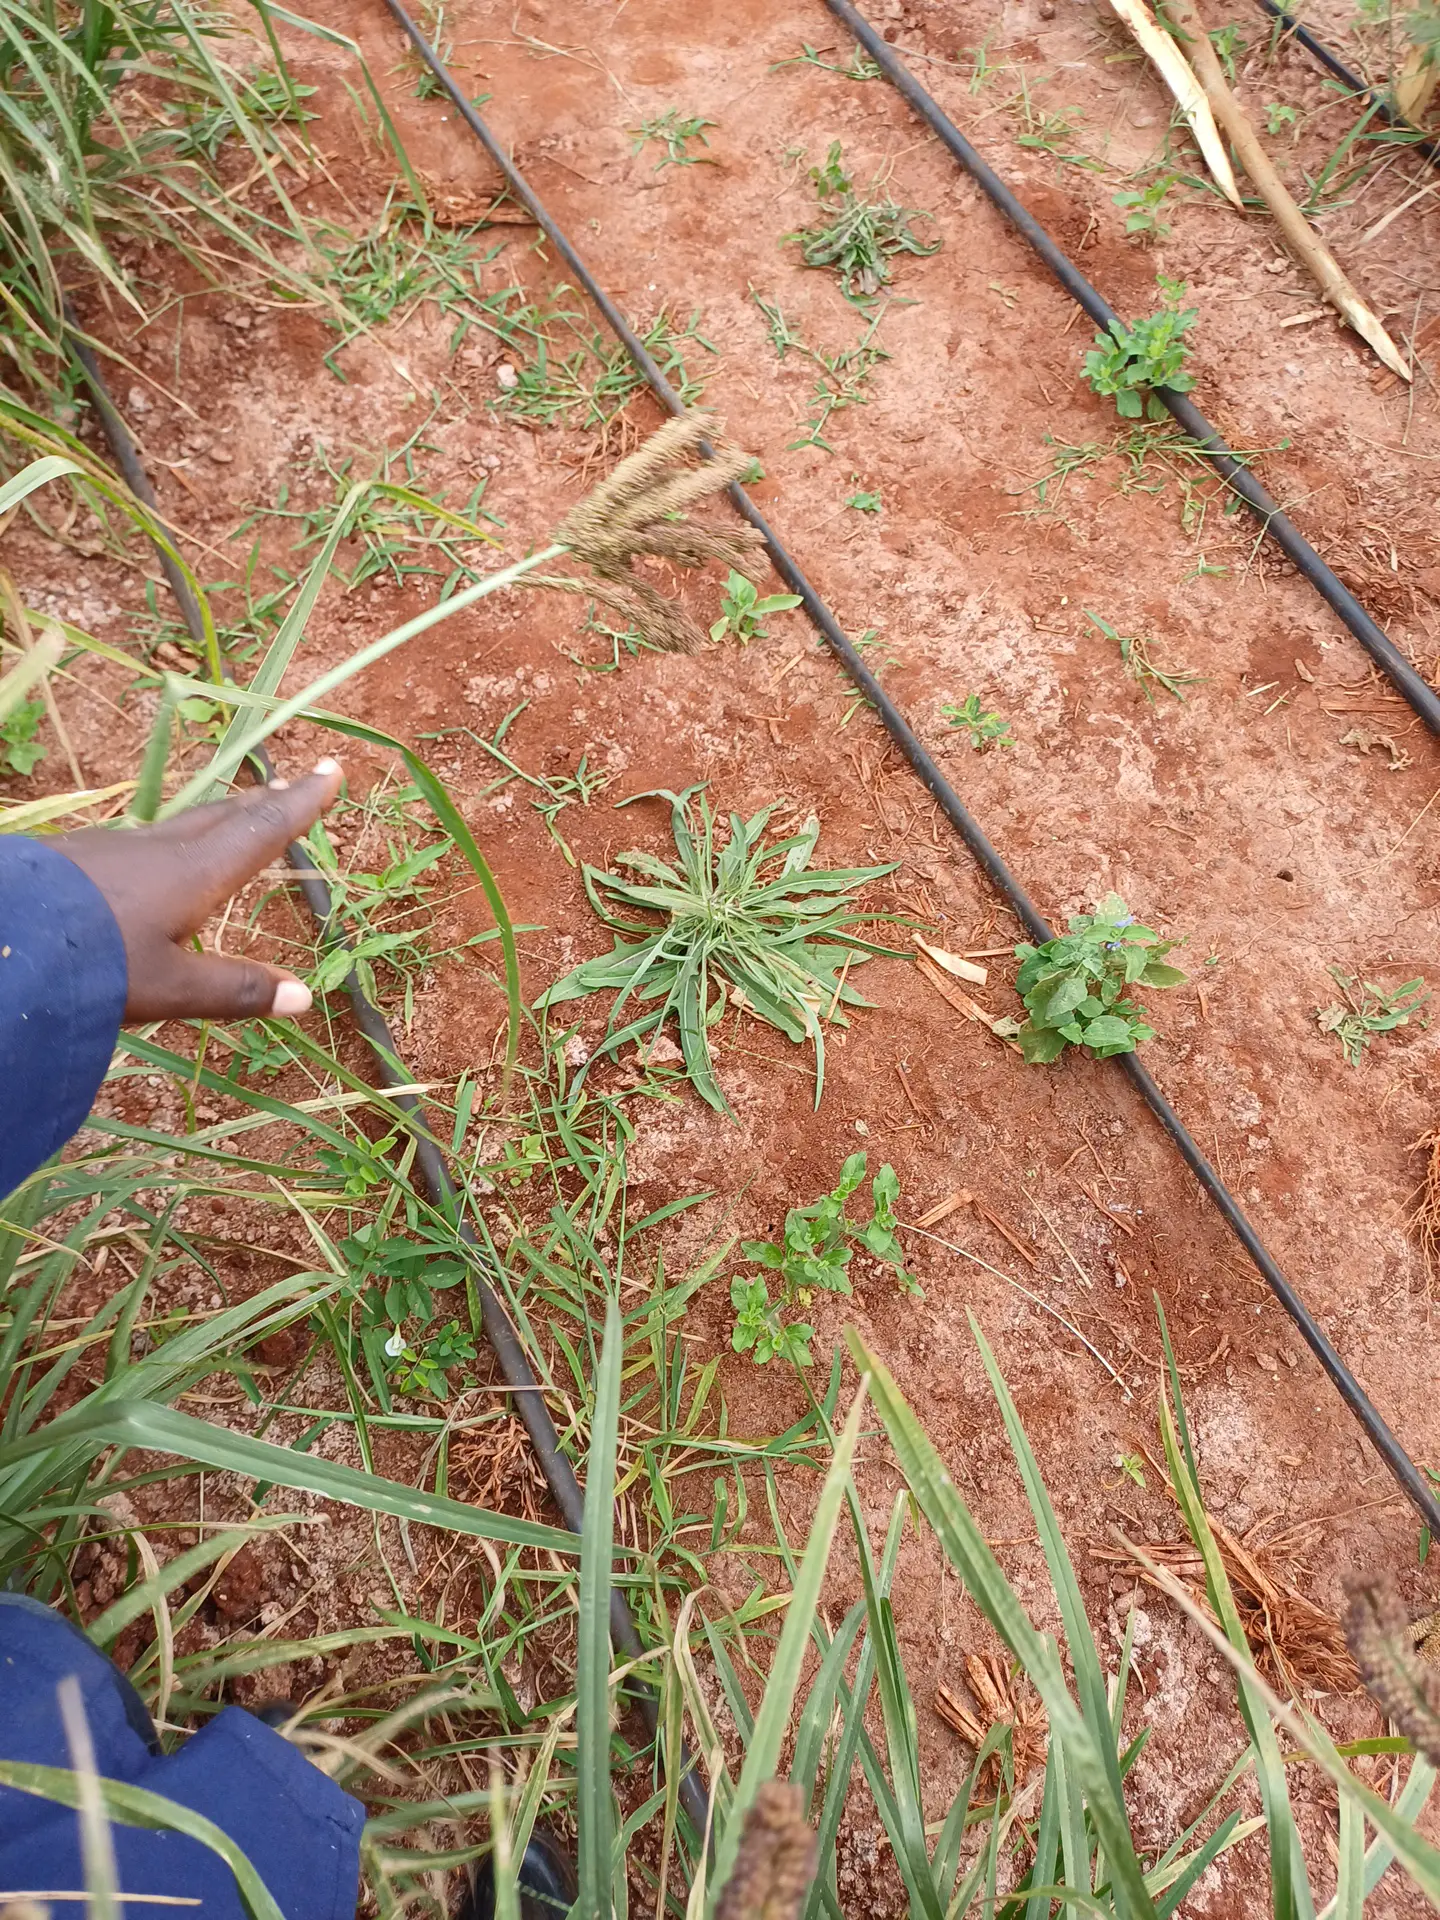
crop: finger millet
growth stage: filling grain
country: Kenya
